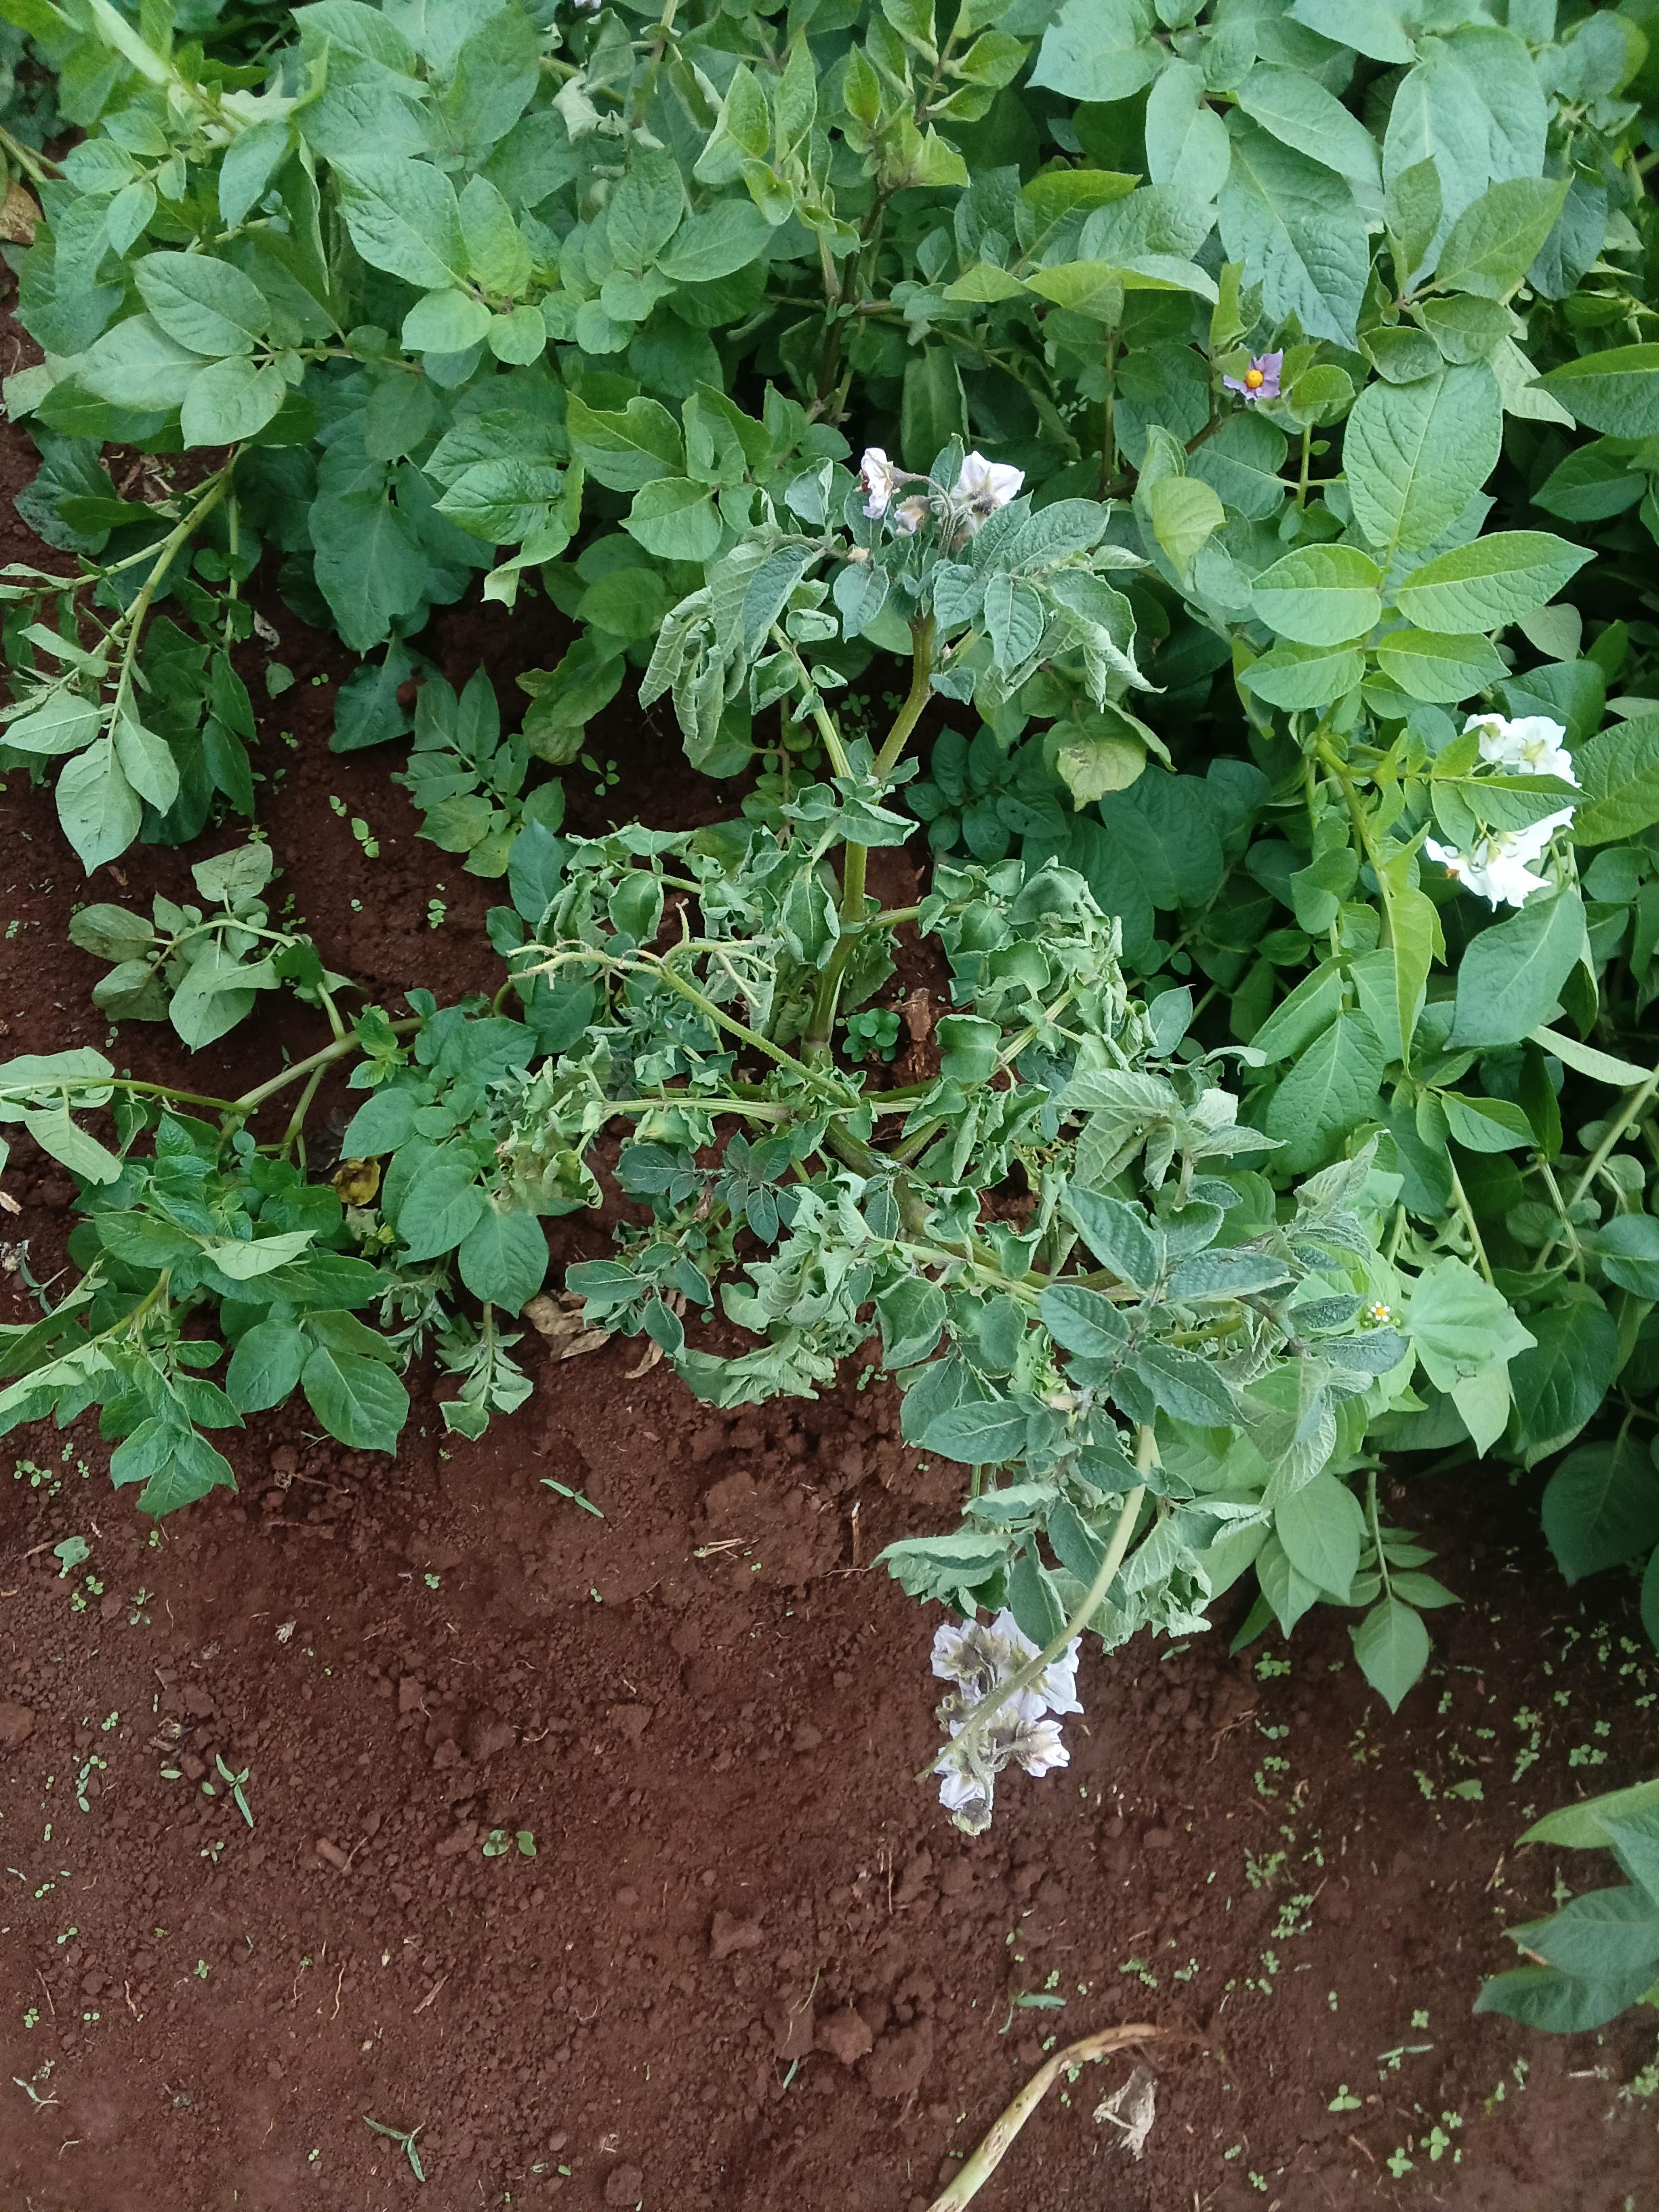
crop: potato
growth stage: flowering
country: Kenya
